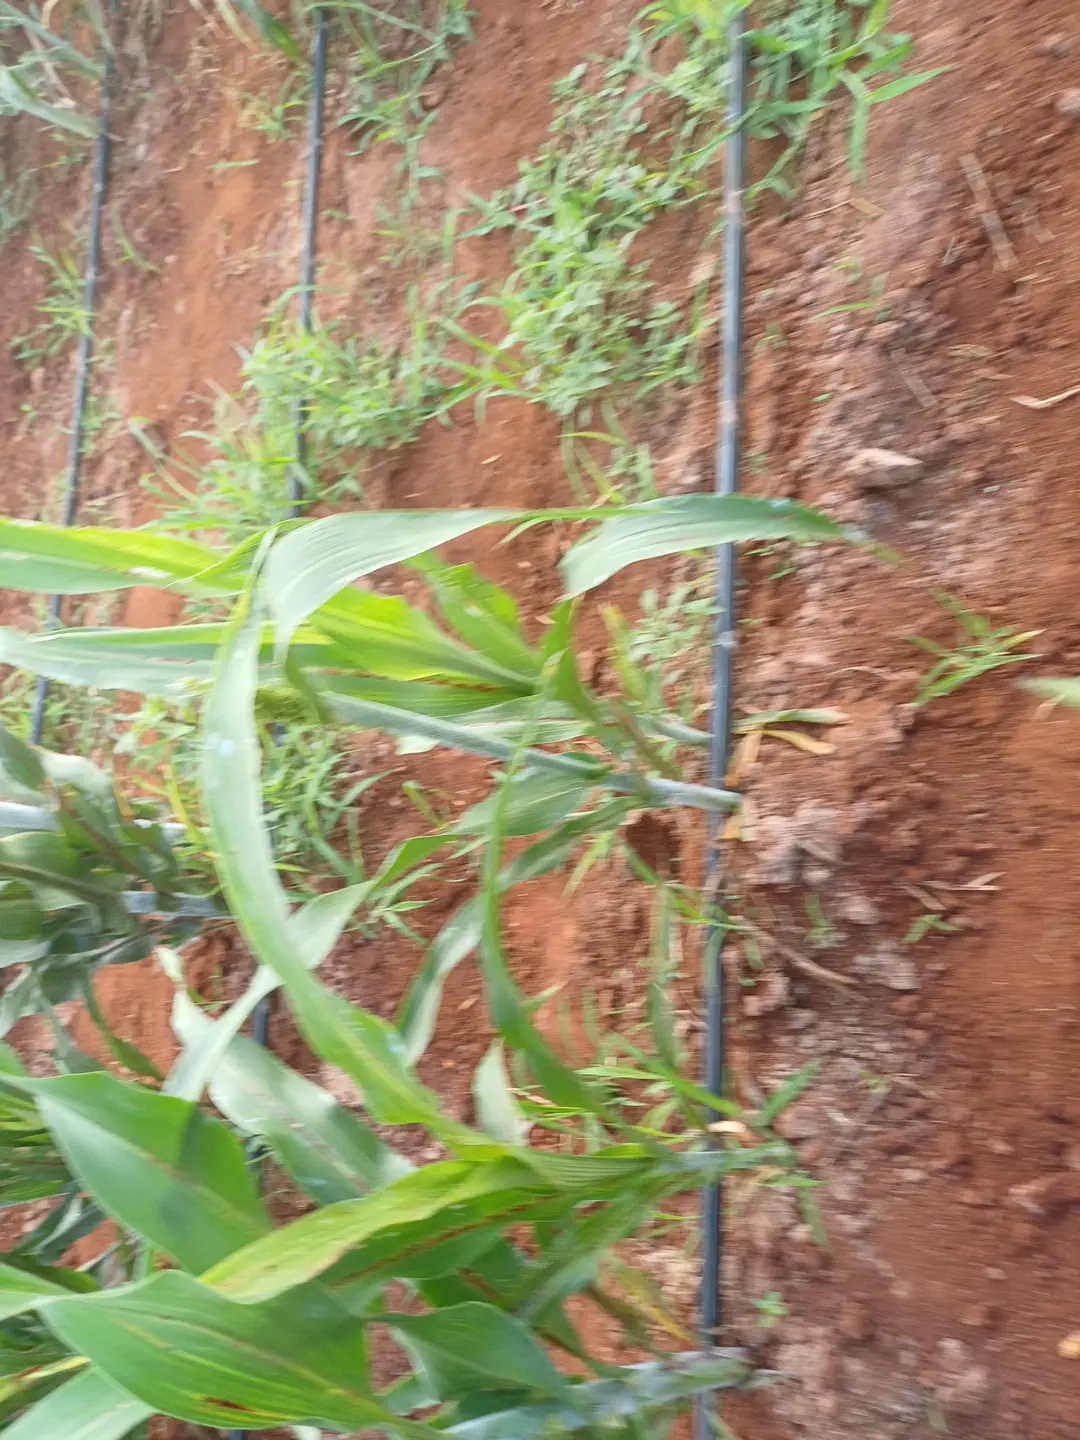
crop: sorghum
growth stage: filling grain
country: Kenya
